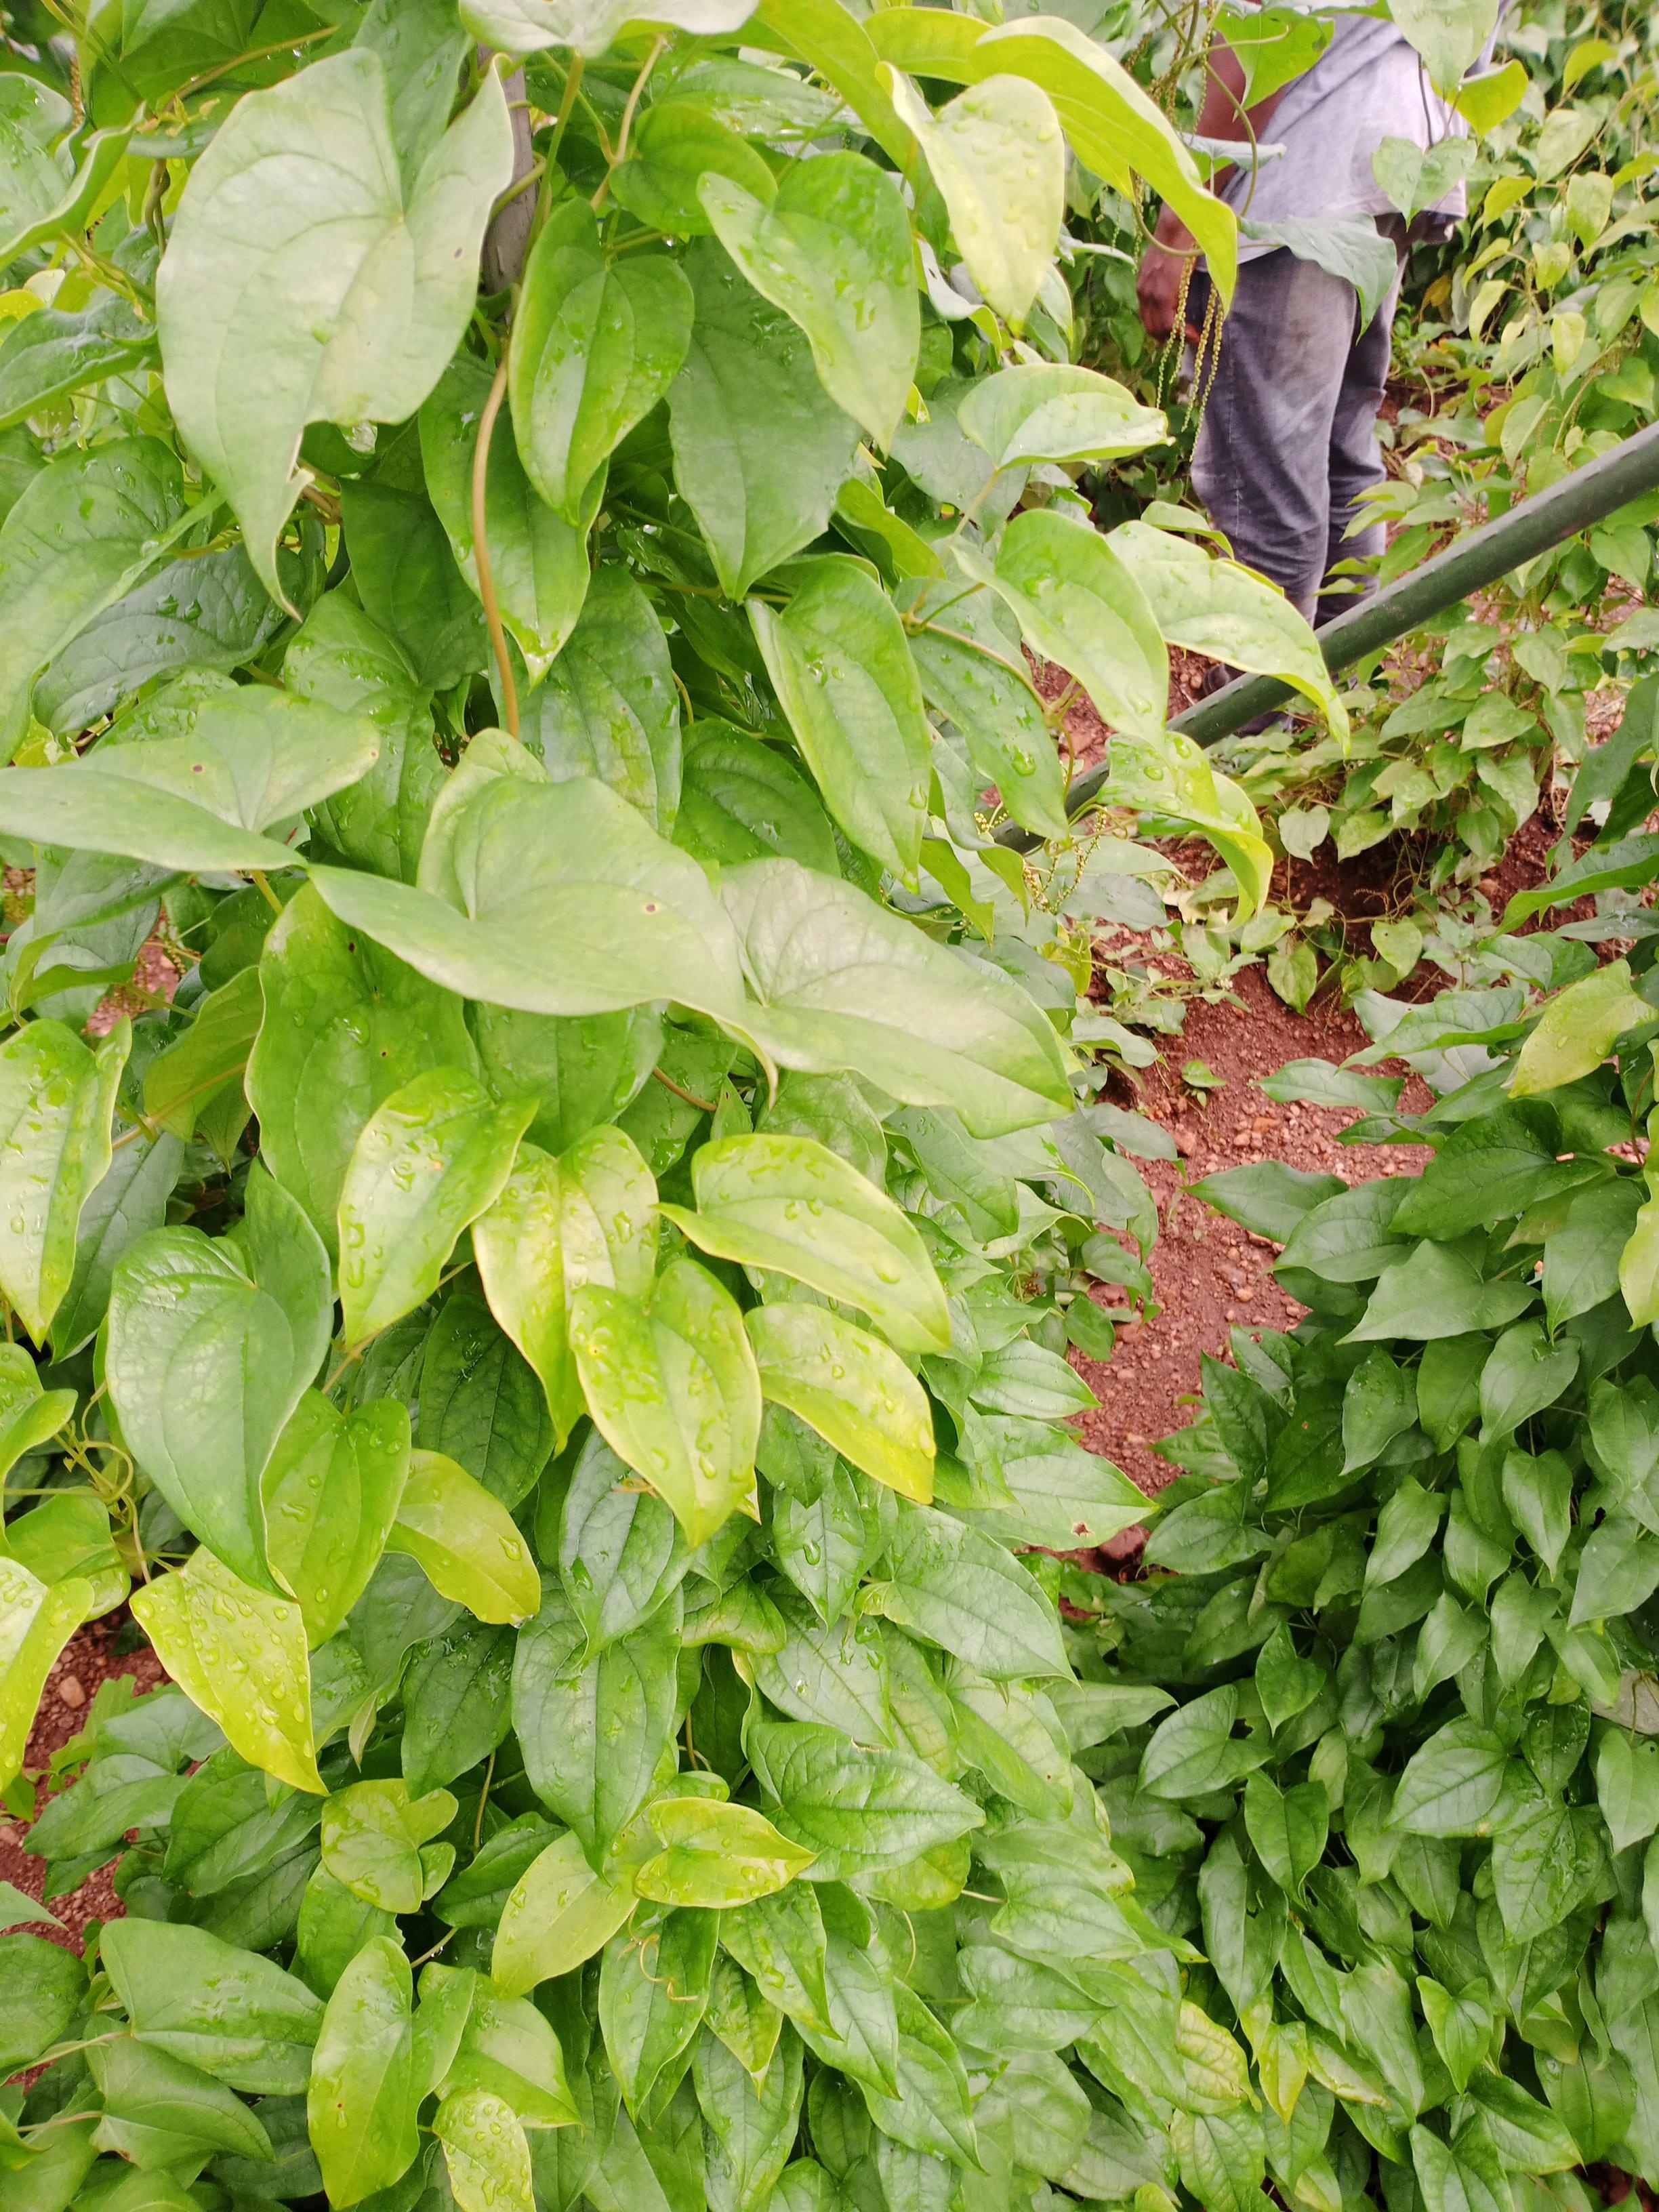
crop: yam
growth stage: maturity
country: Nigeria
